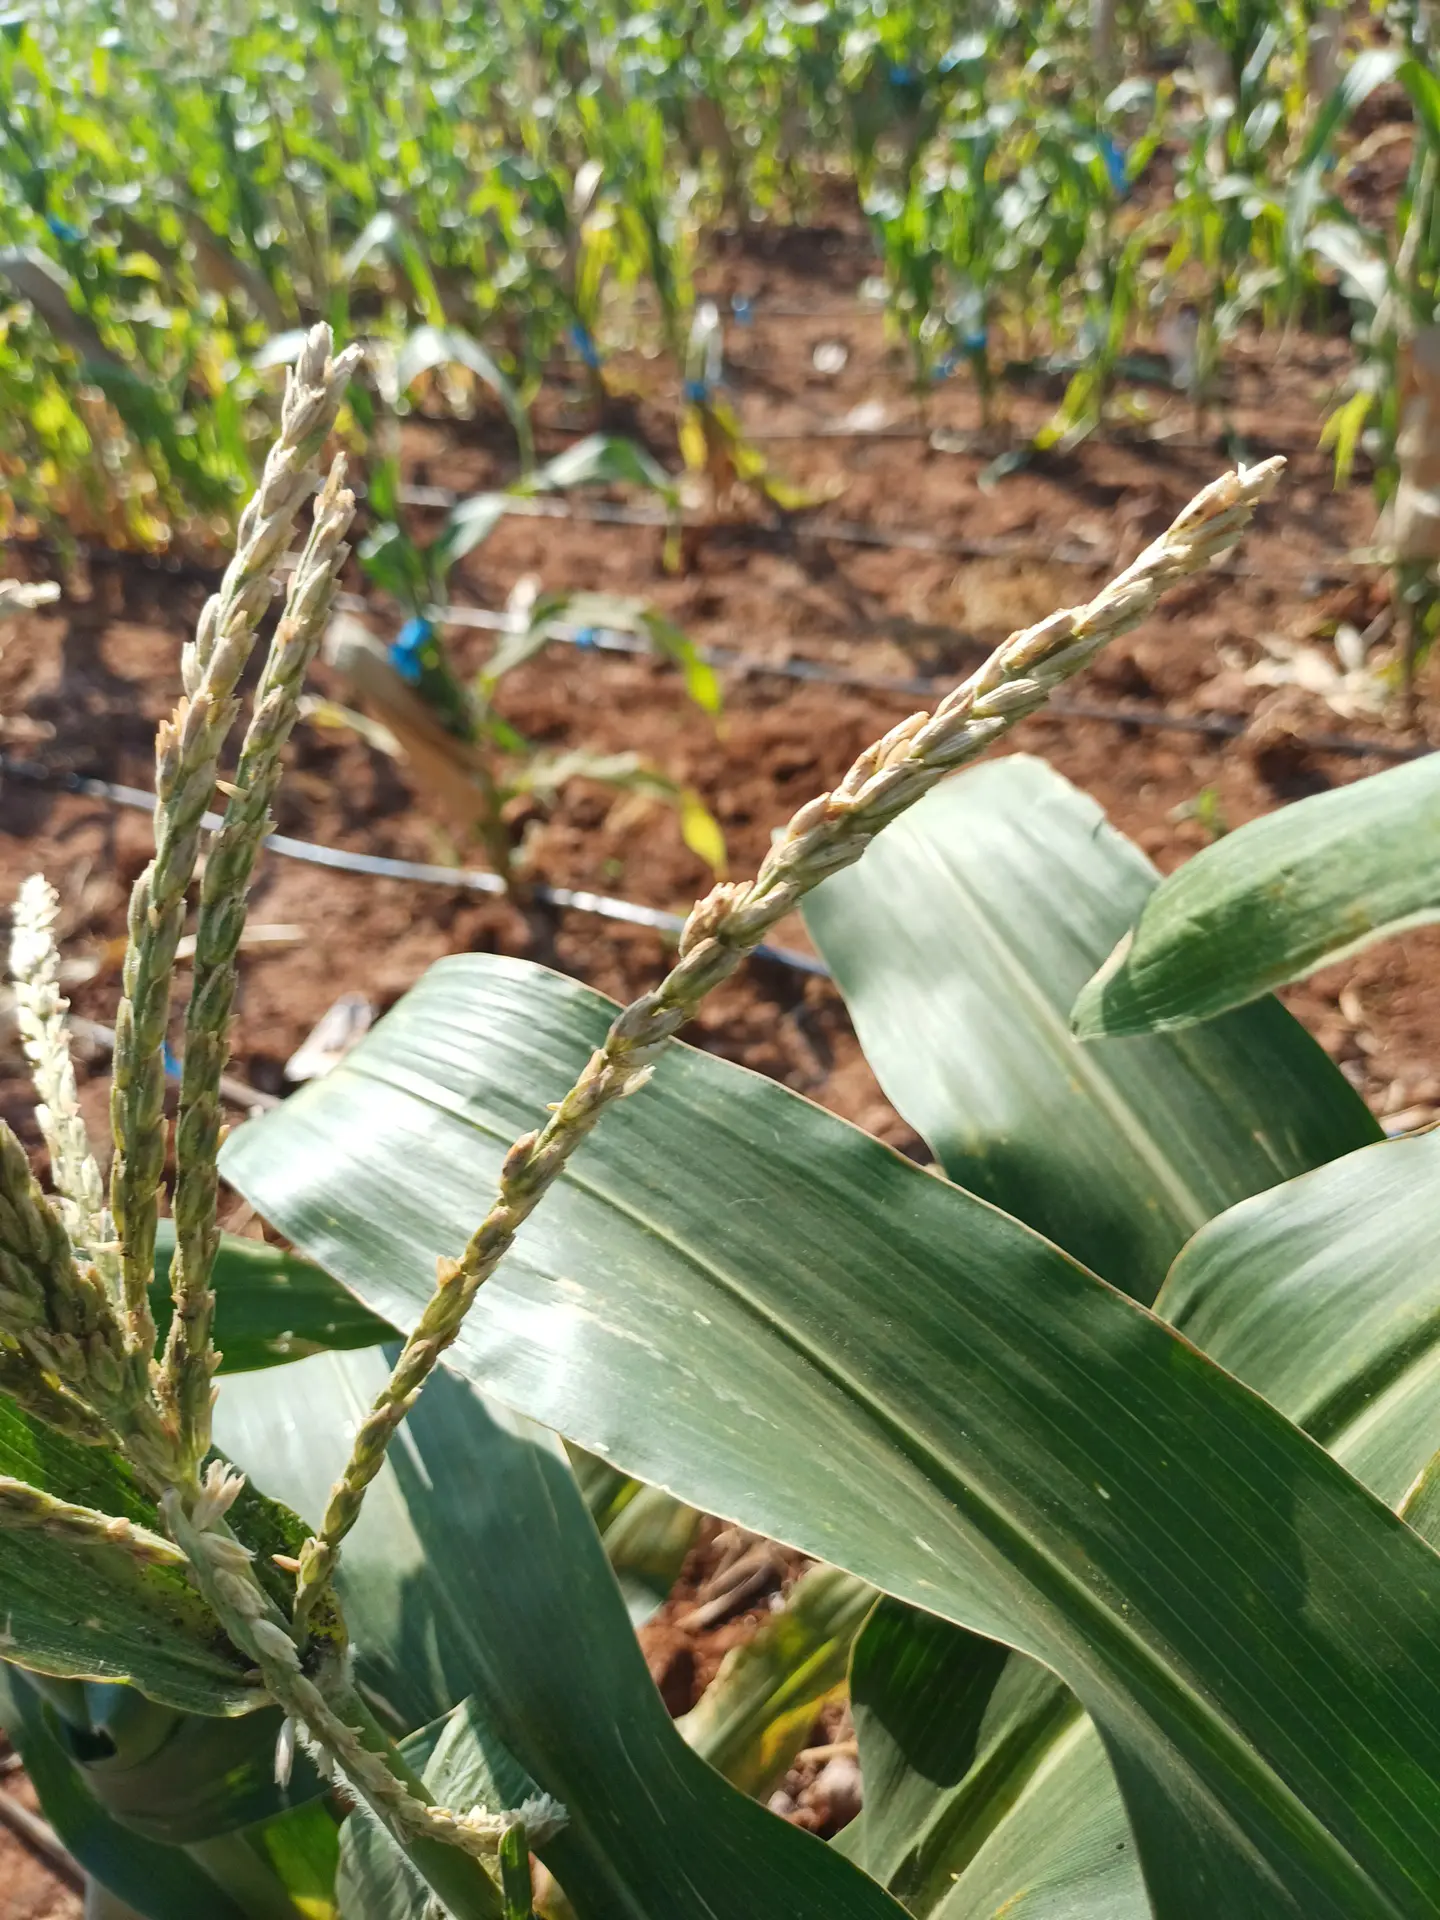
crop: maize
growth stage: flowering
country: Kenya
